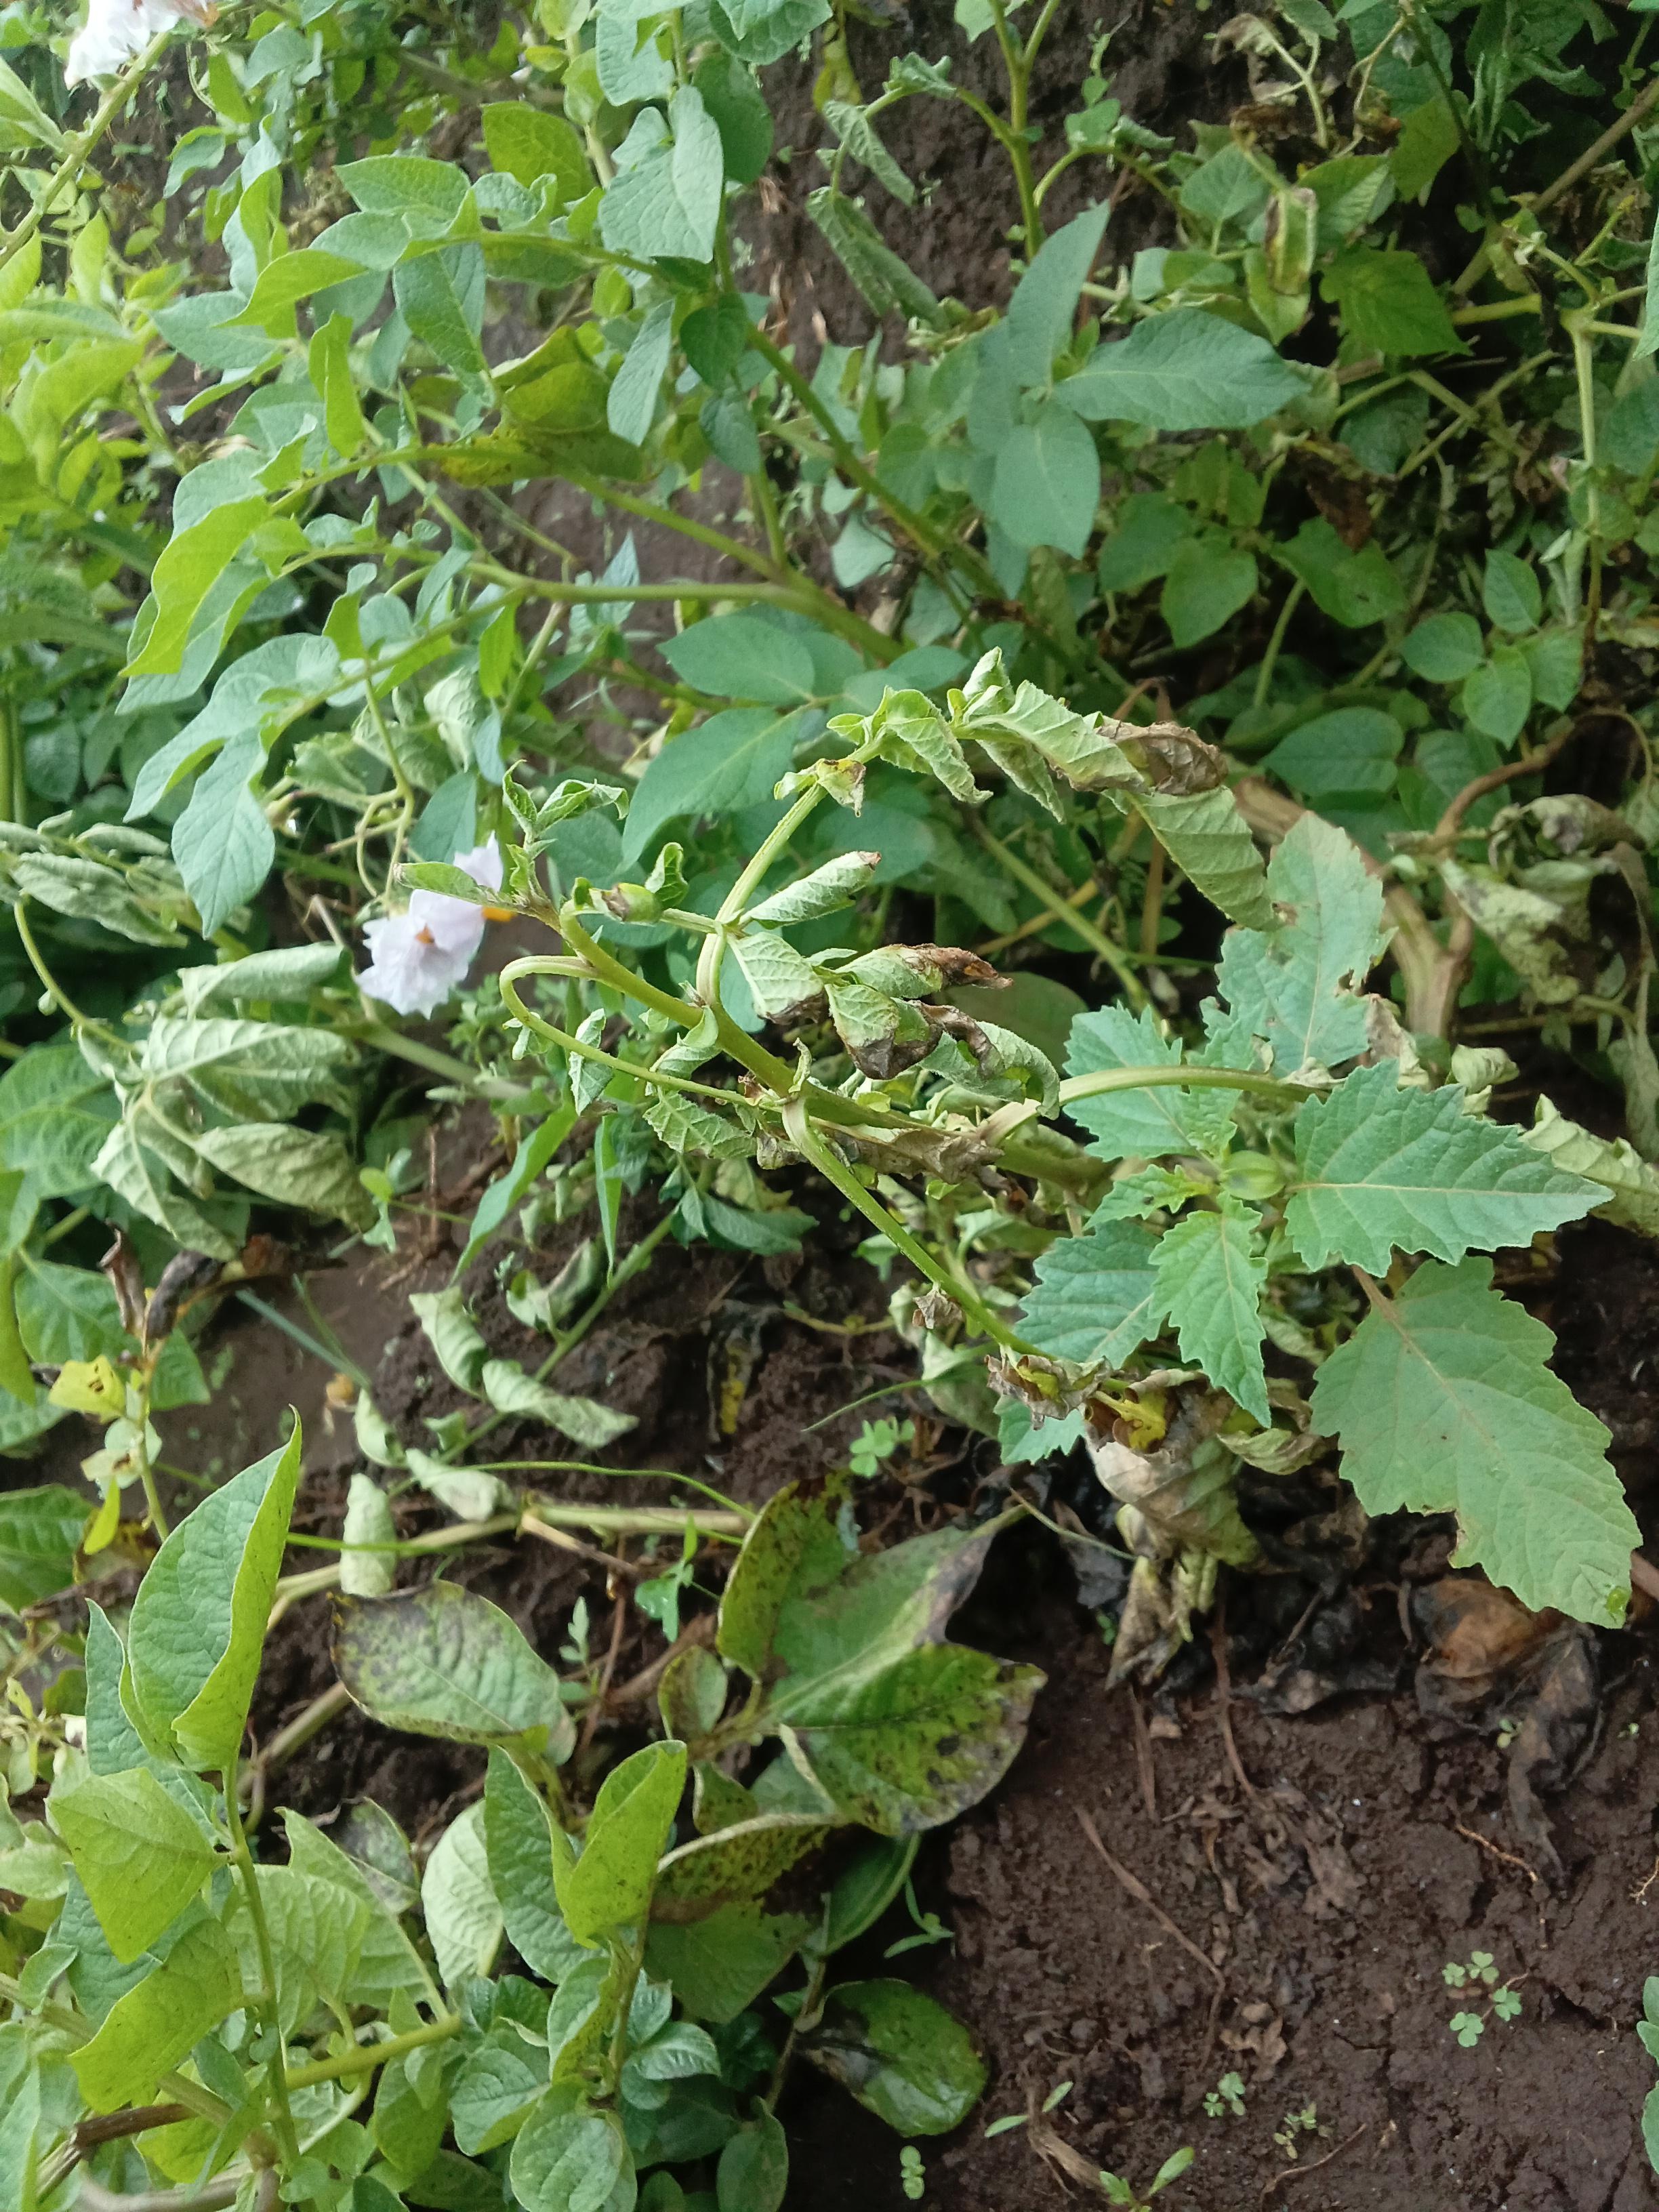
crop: potato
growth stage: vegetative
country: Kenya
